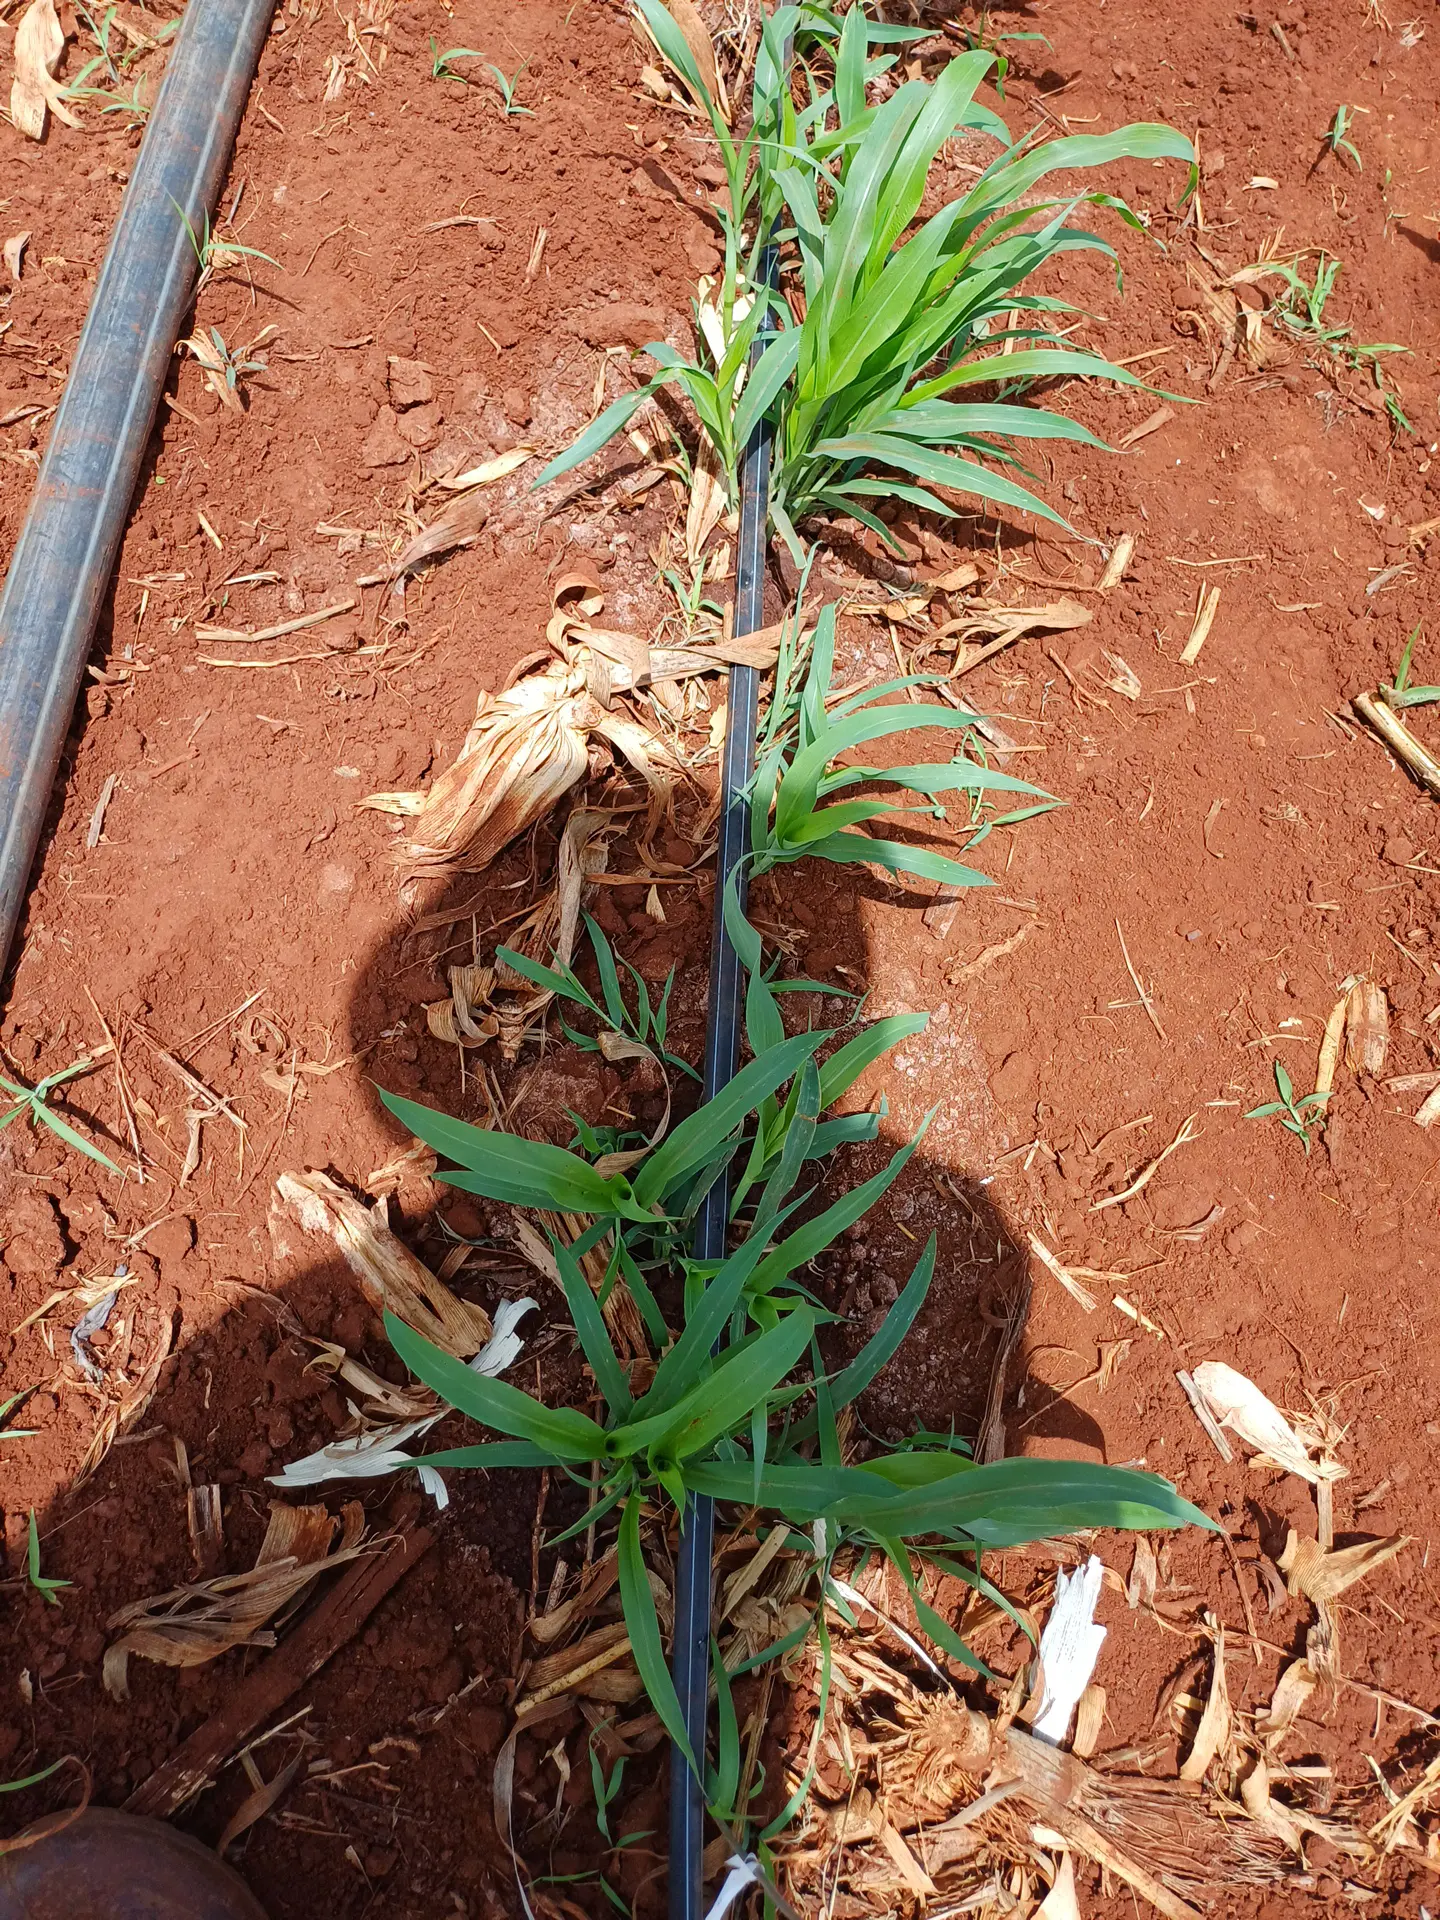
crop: sorghum
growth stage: vegetative
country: Kenya
